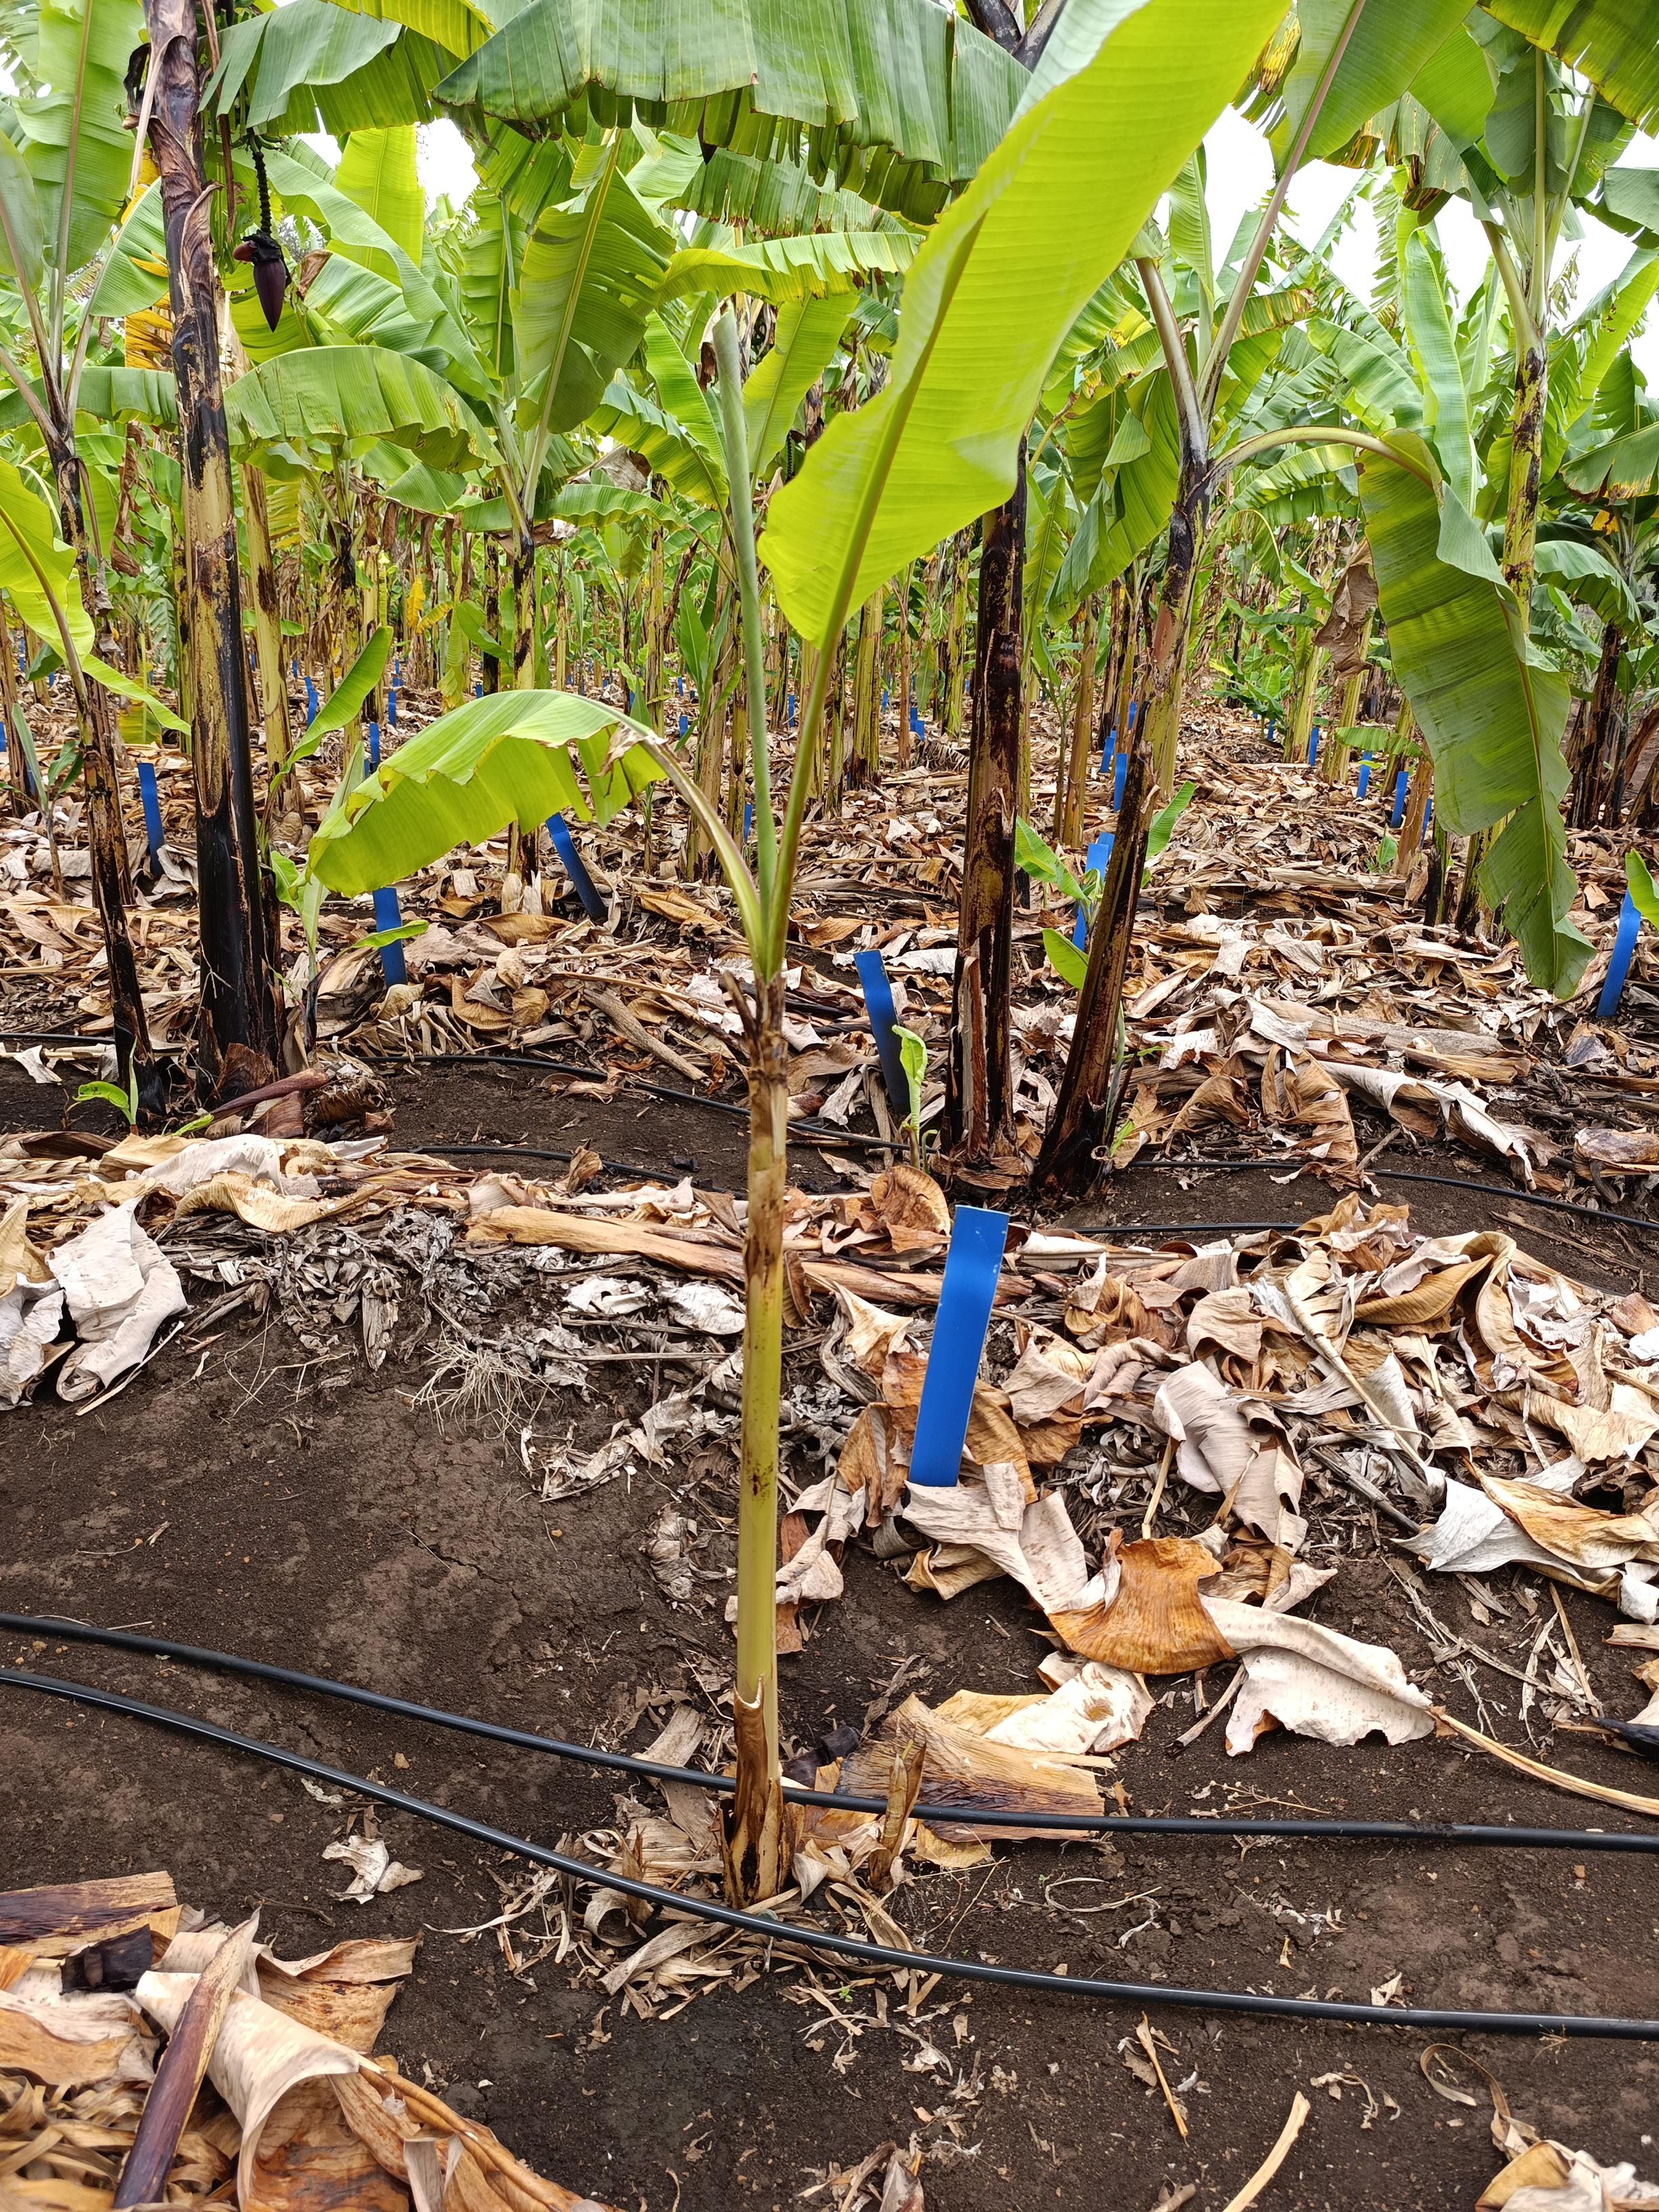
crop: banana
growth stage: vegetative
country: Tanzania
